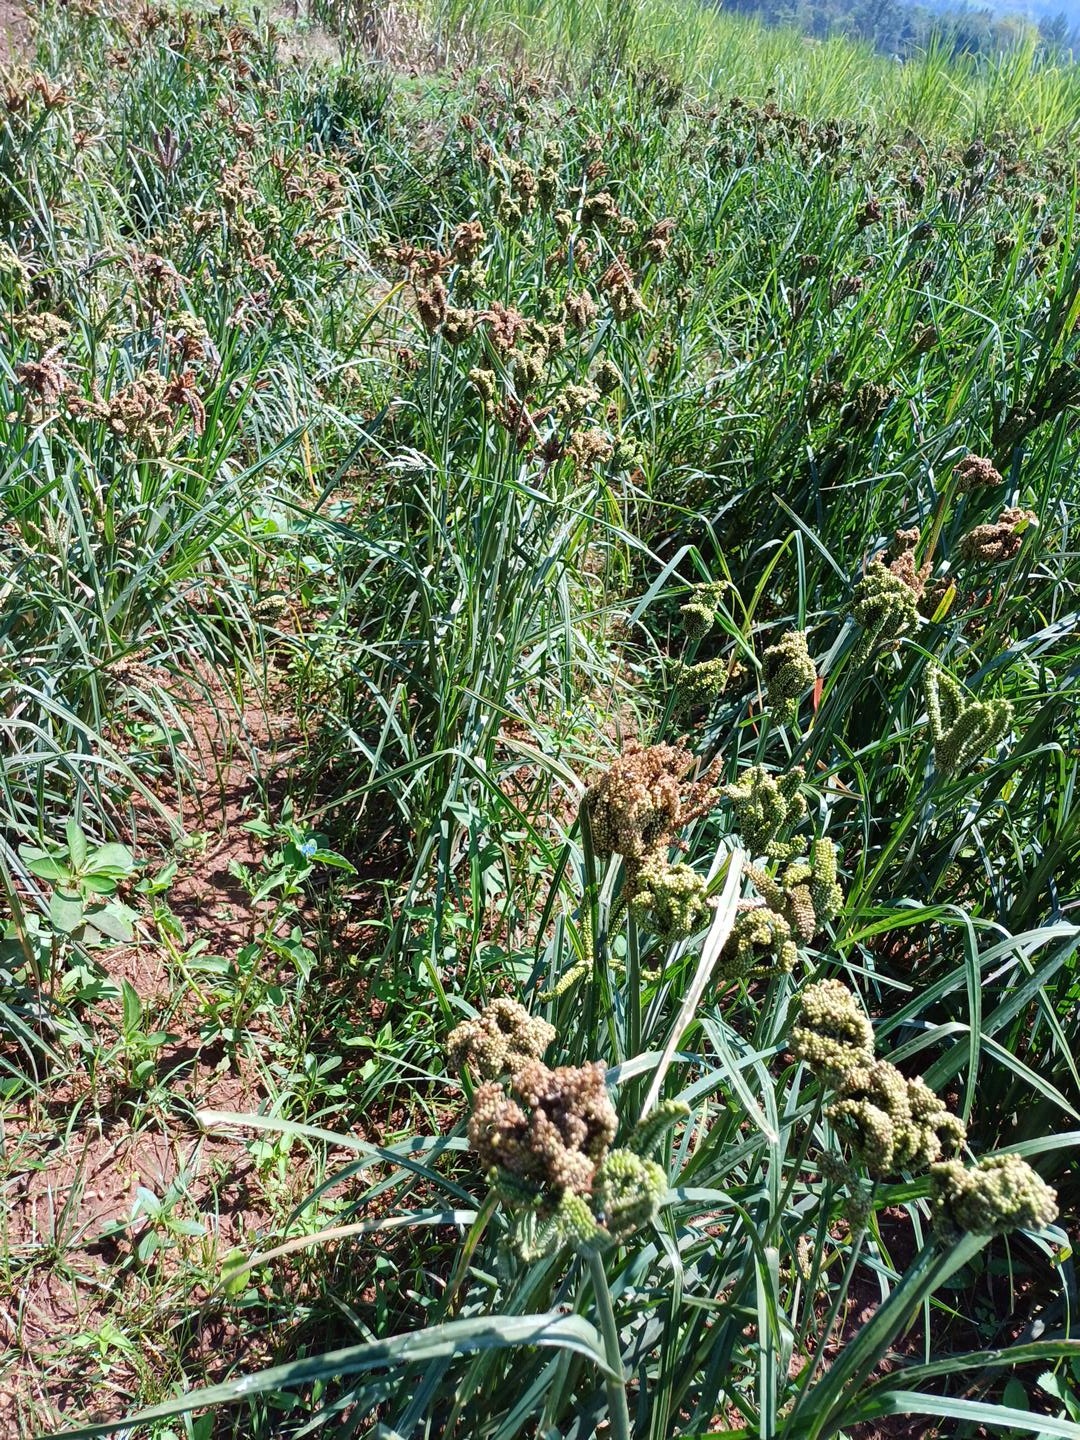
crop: finger millet
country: Kenya
